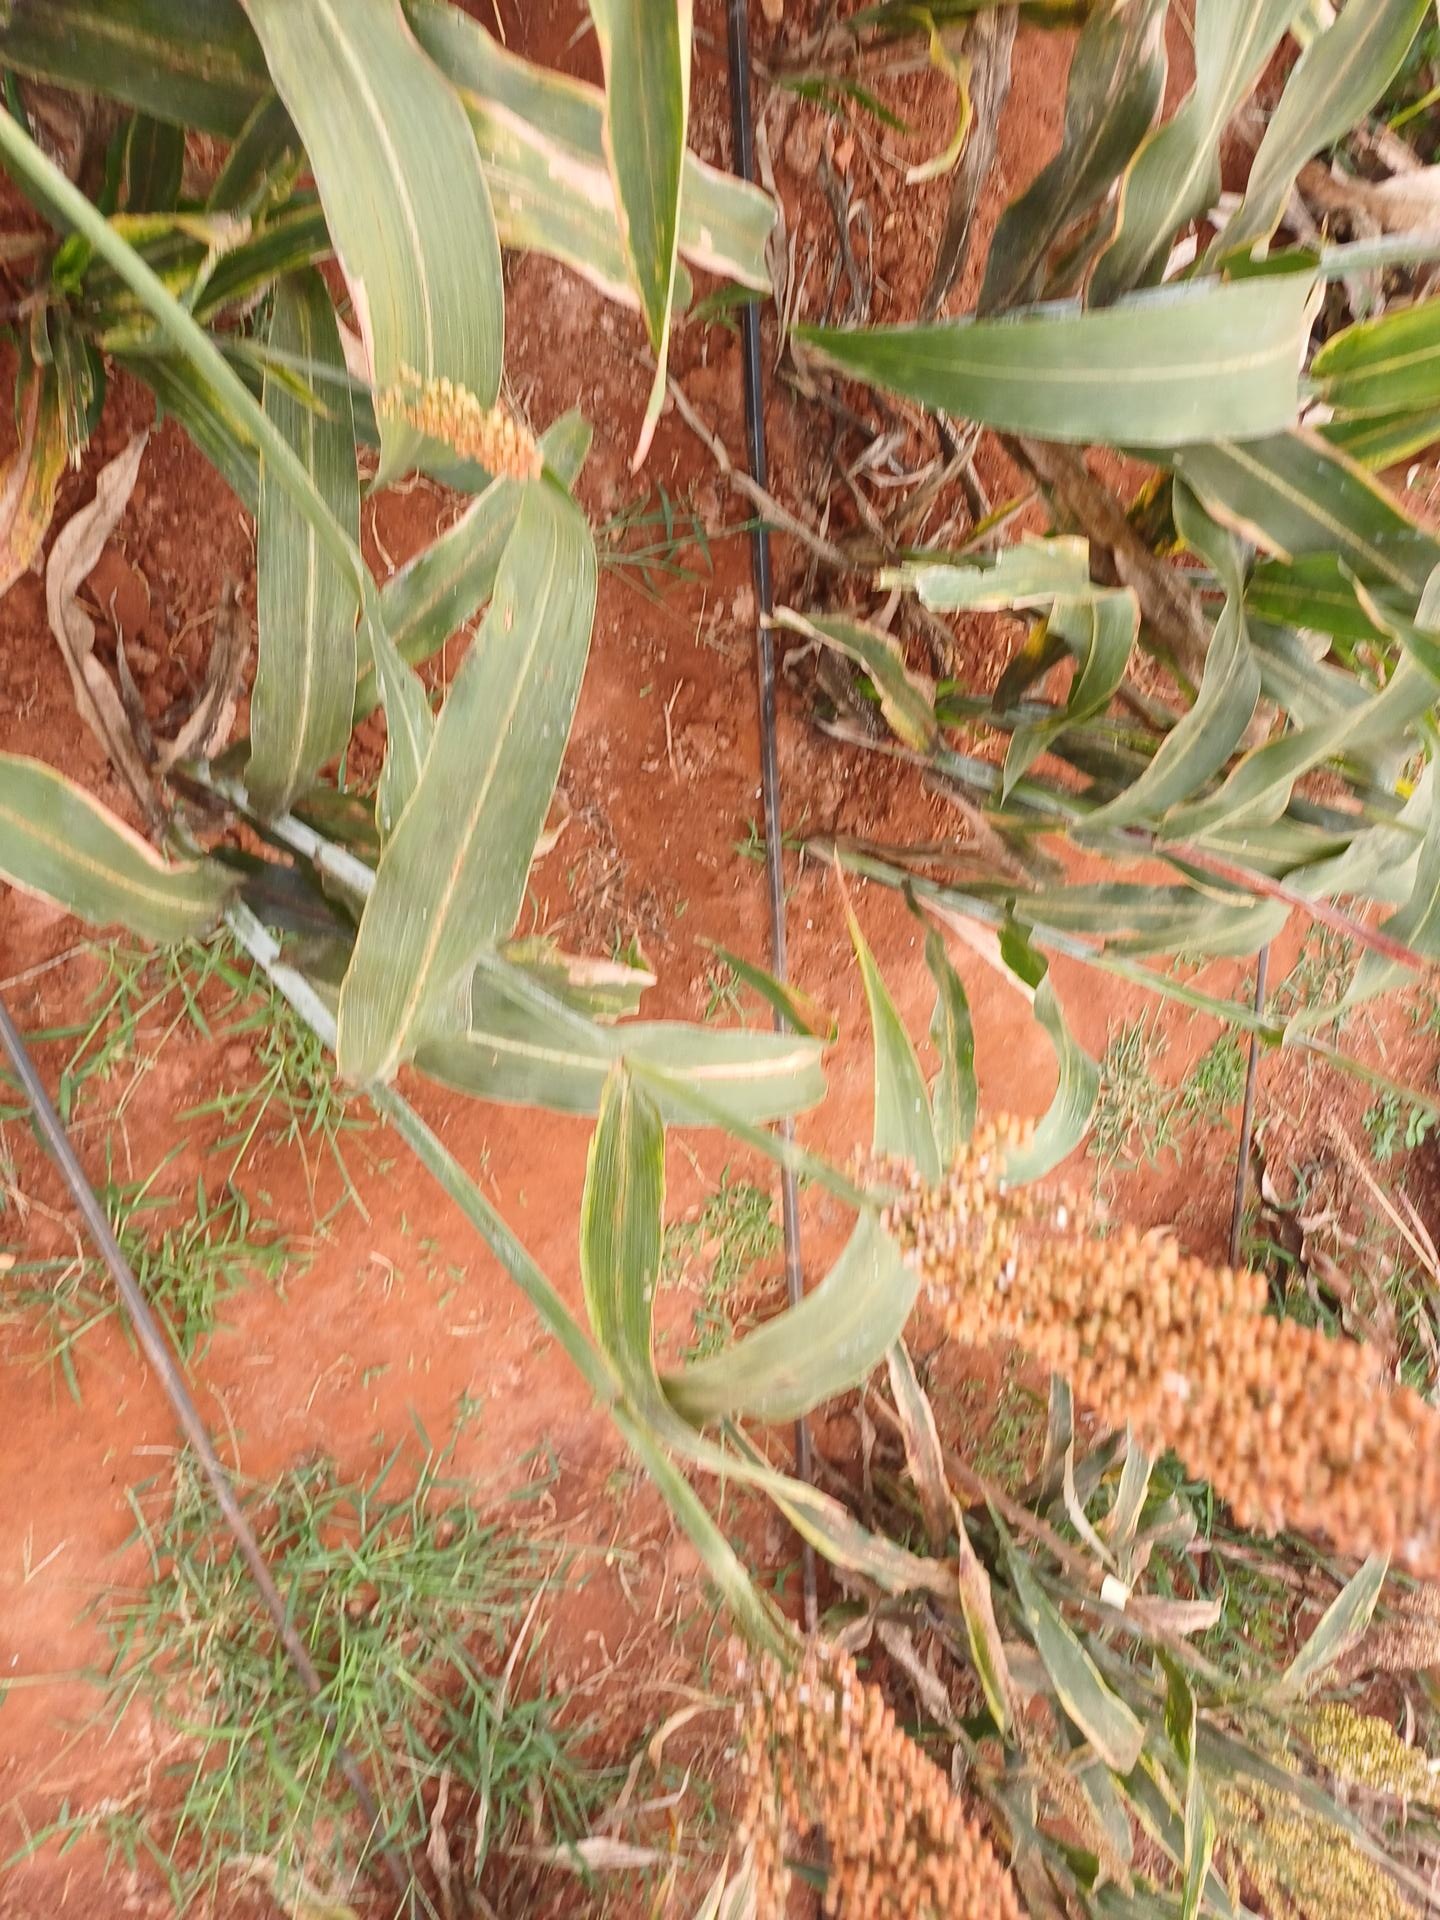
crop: sorghum
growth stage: maturity
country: Kenya
